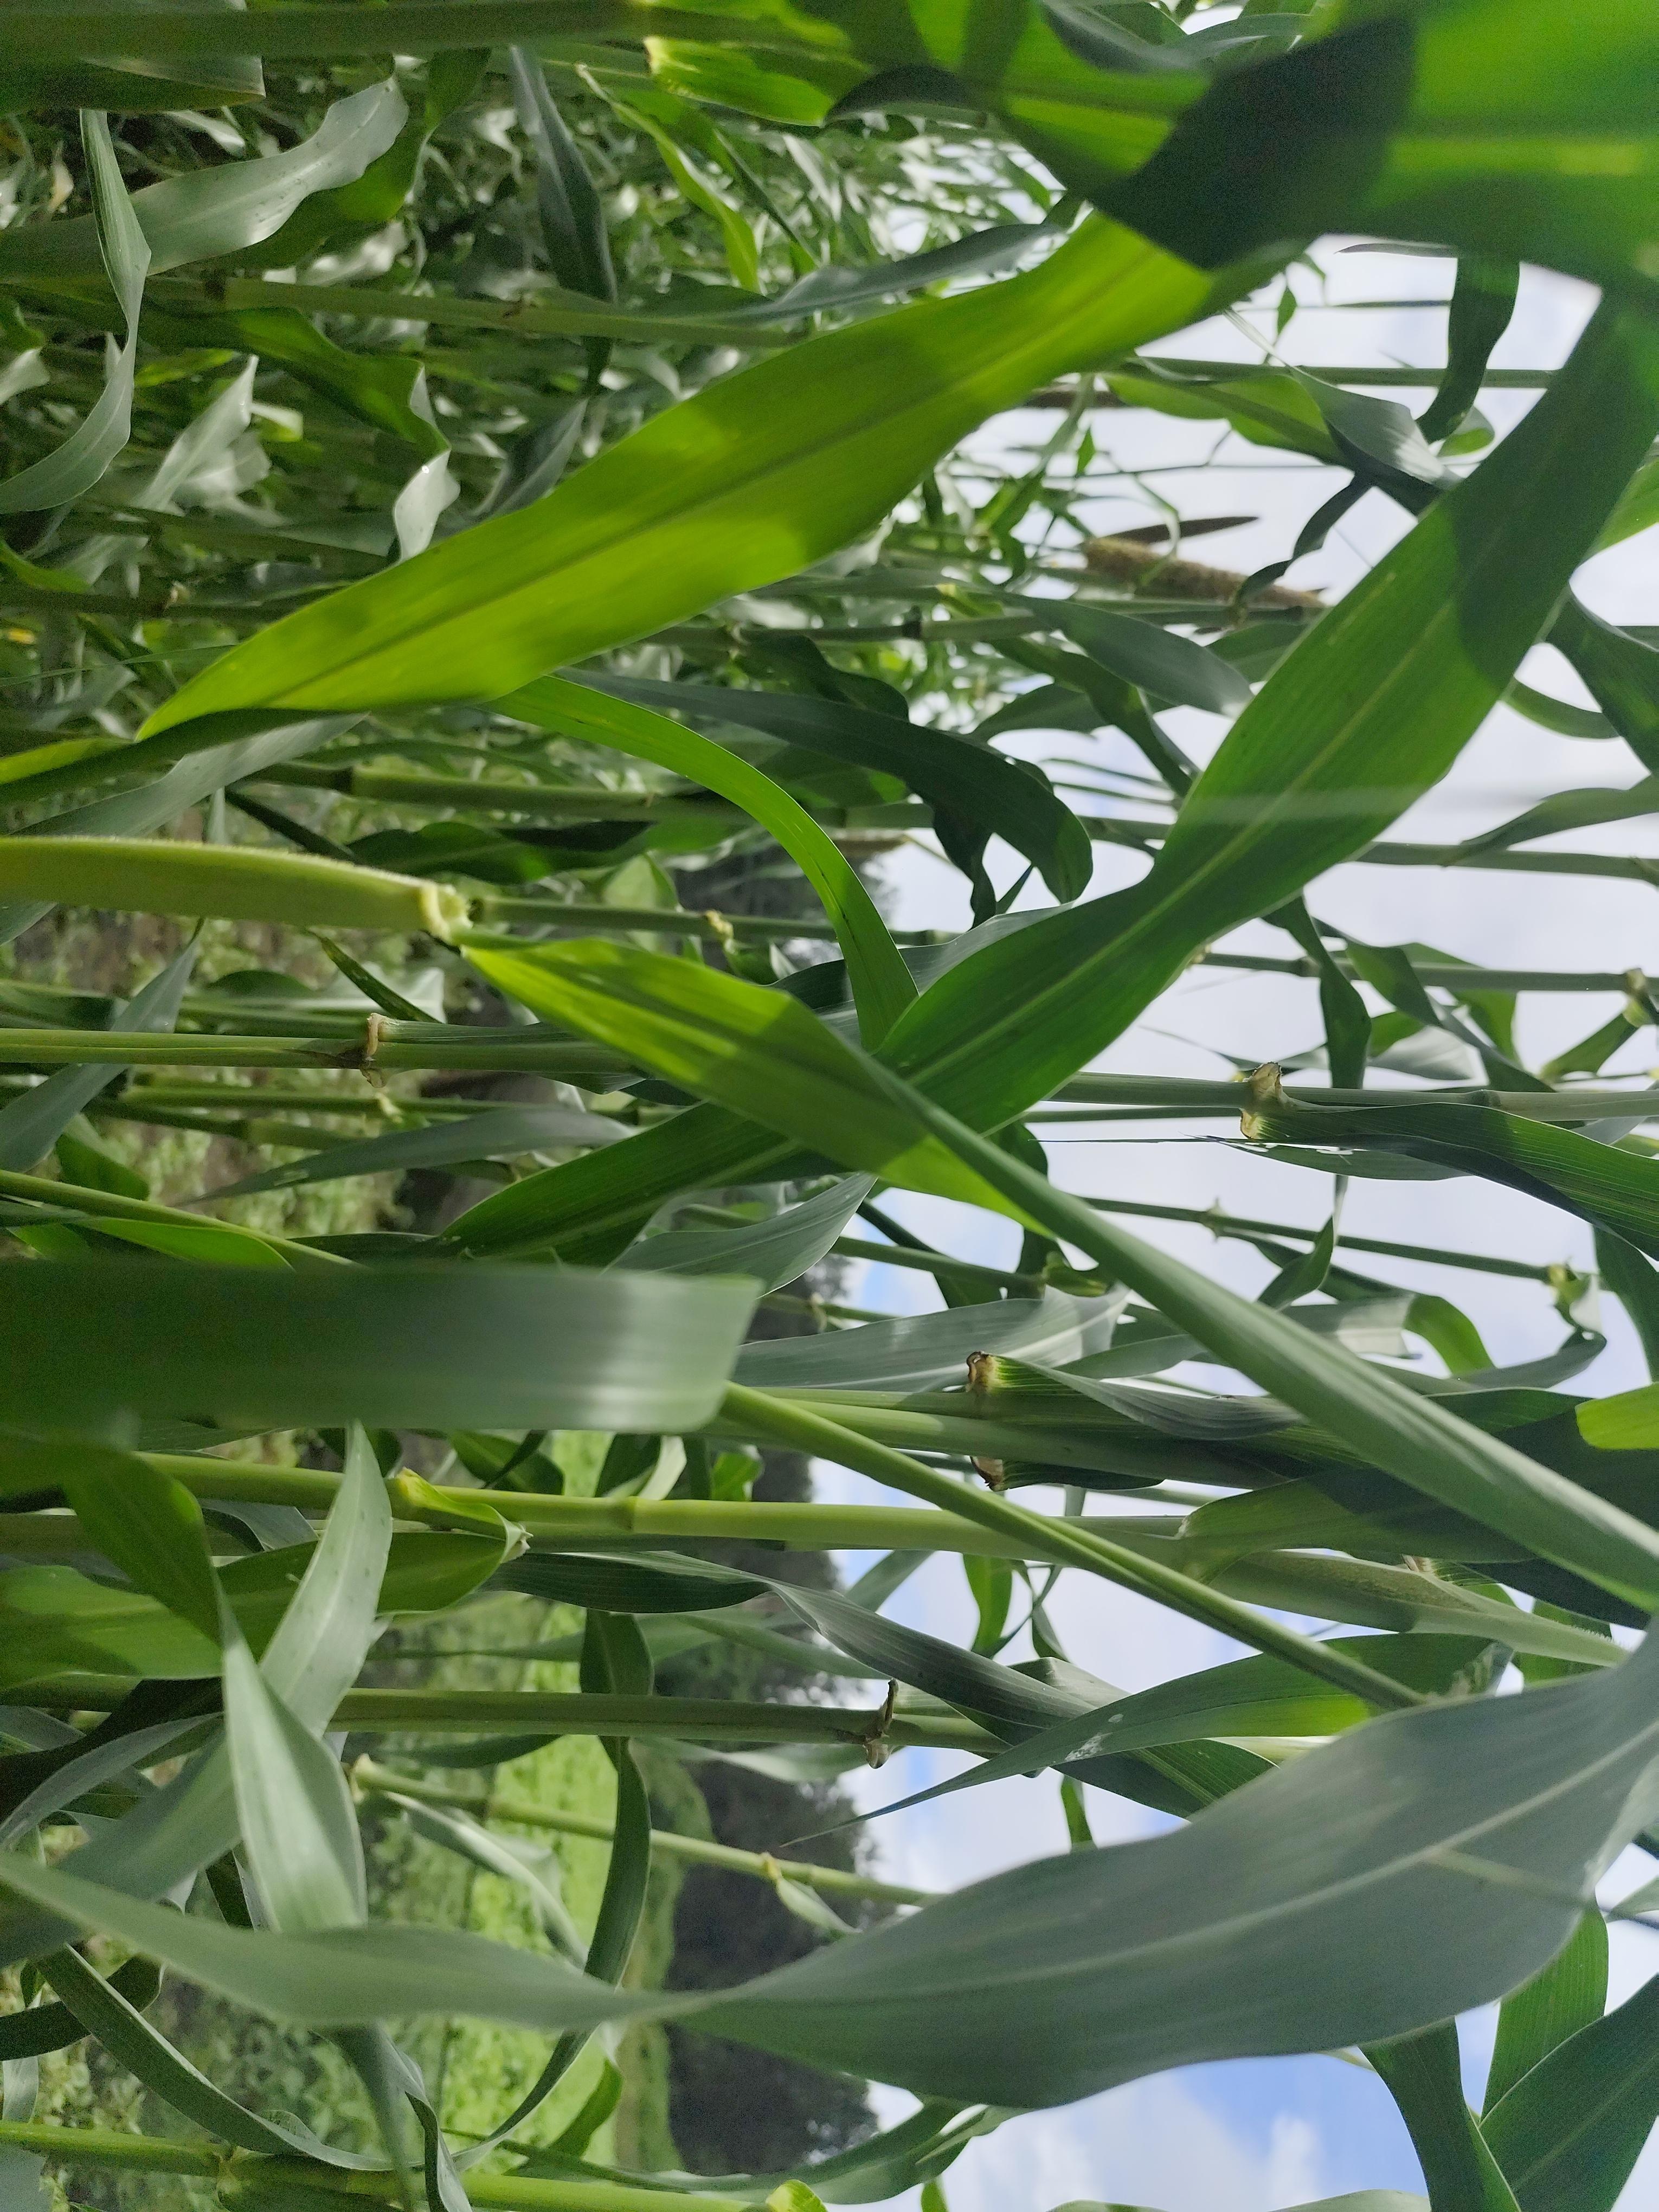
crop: pearl millet
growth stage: heading tuber
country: Tanzania
